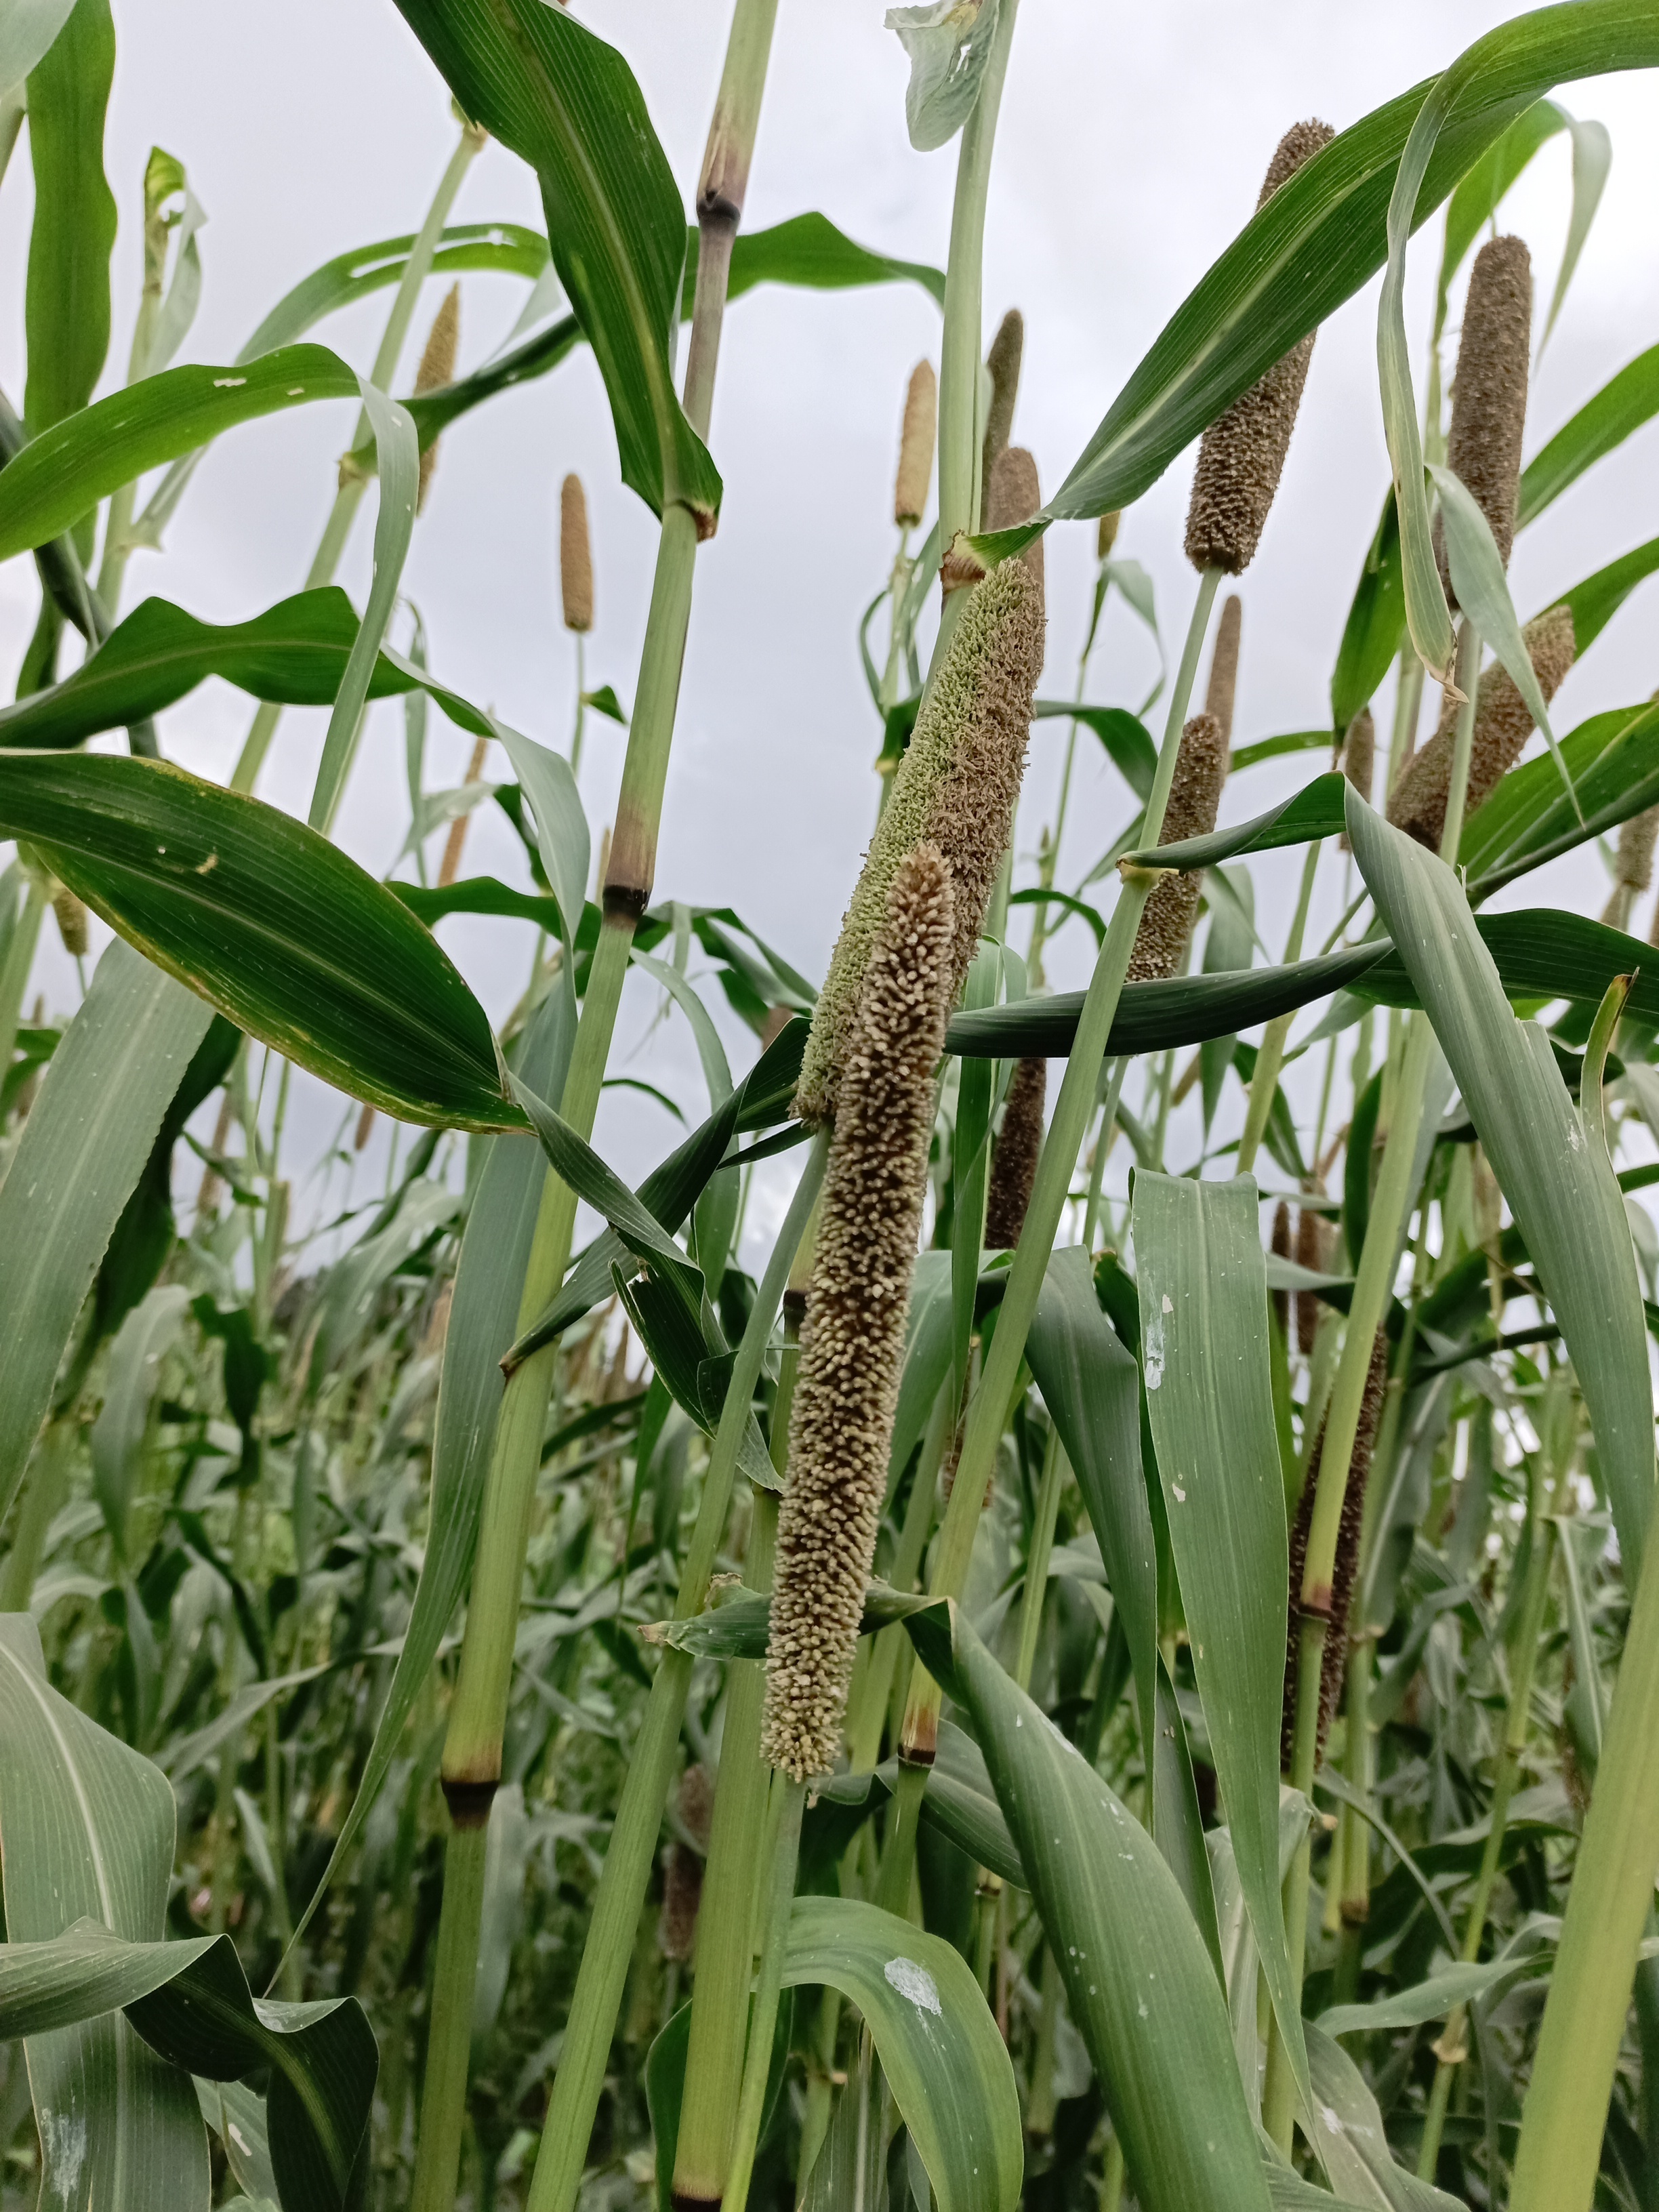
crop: pearl millet
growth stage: filling grain
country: Tanzania
